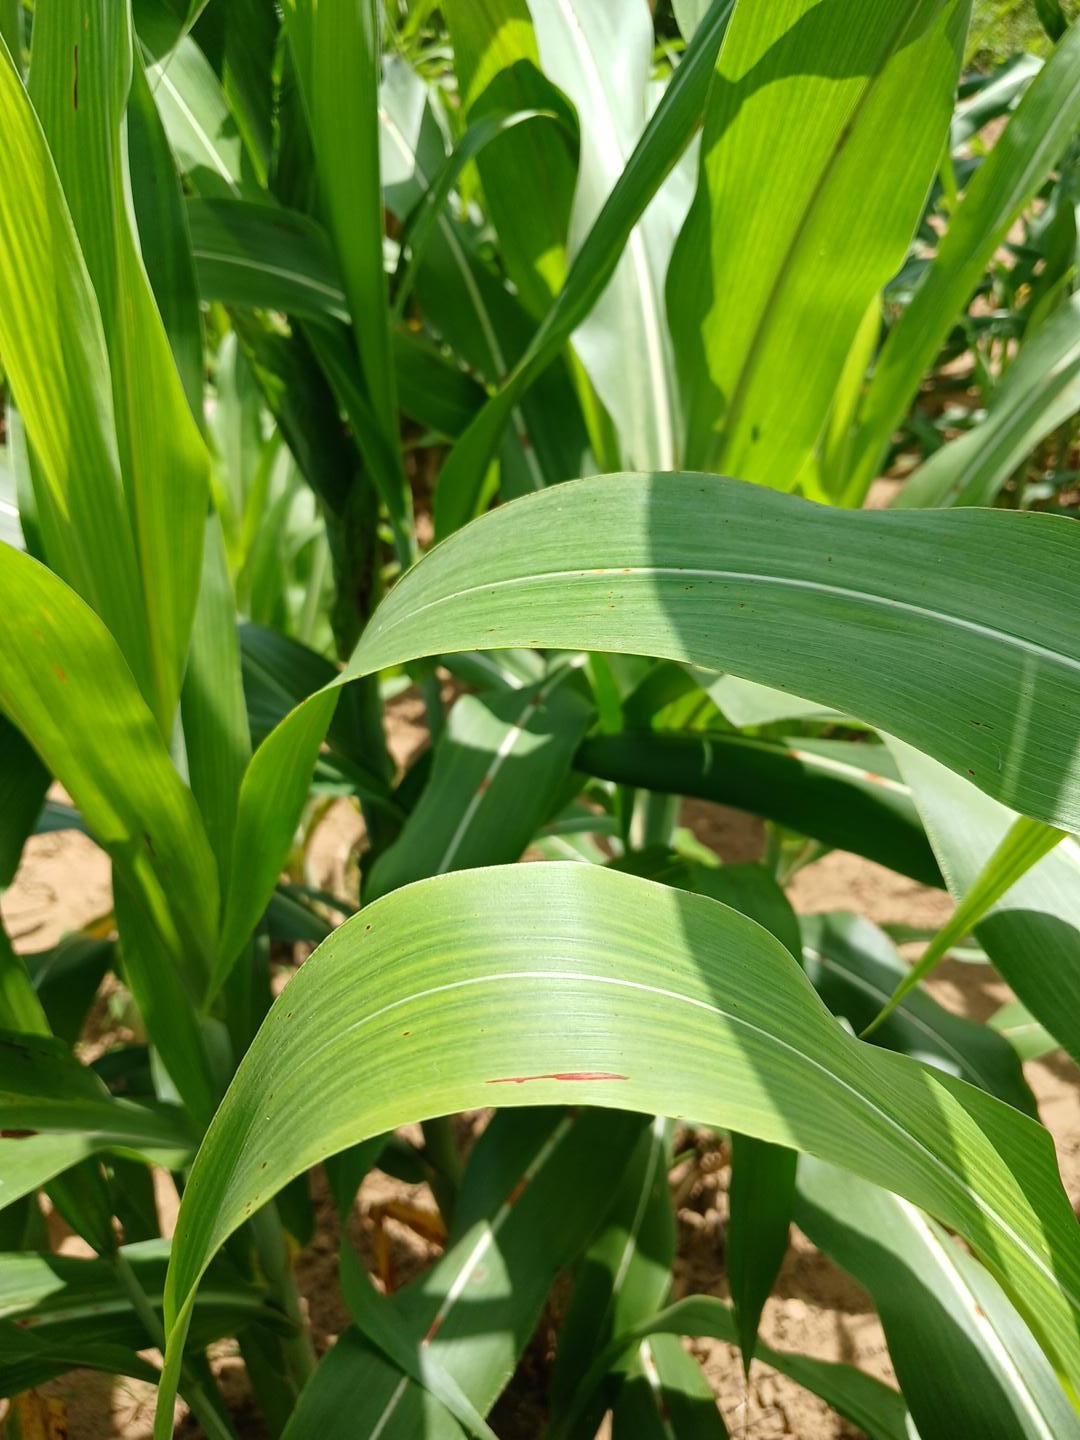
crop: sorghum
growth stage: vegetative
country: Senegal
